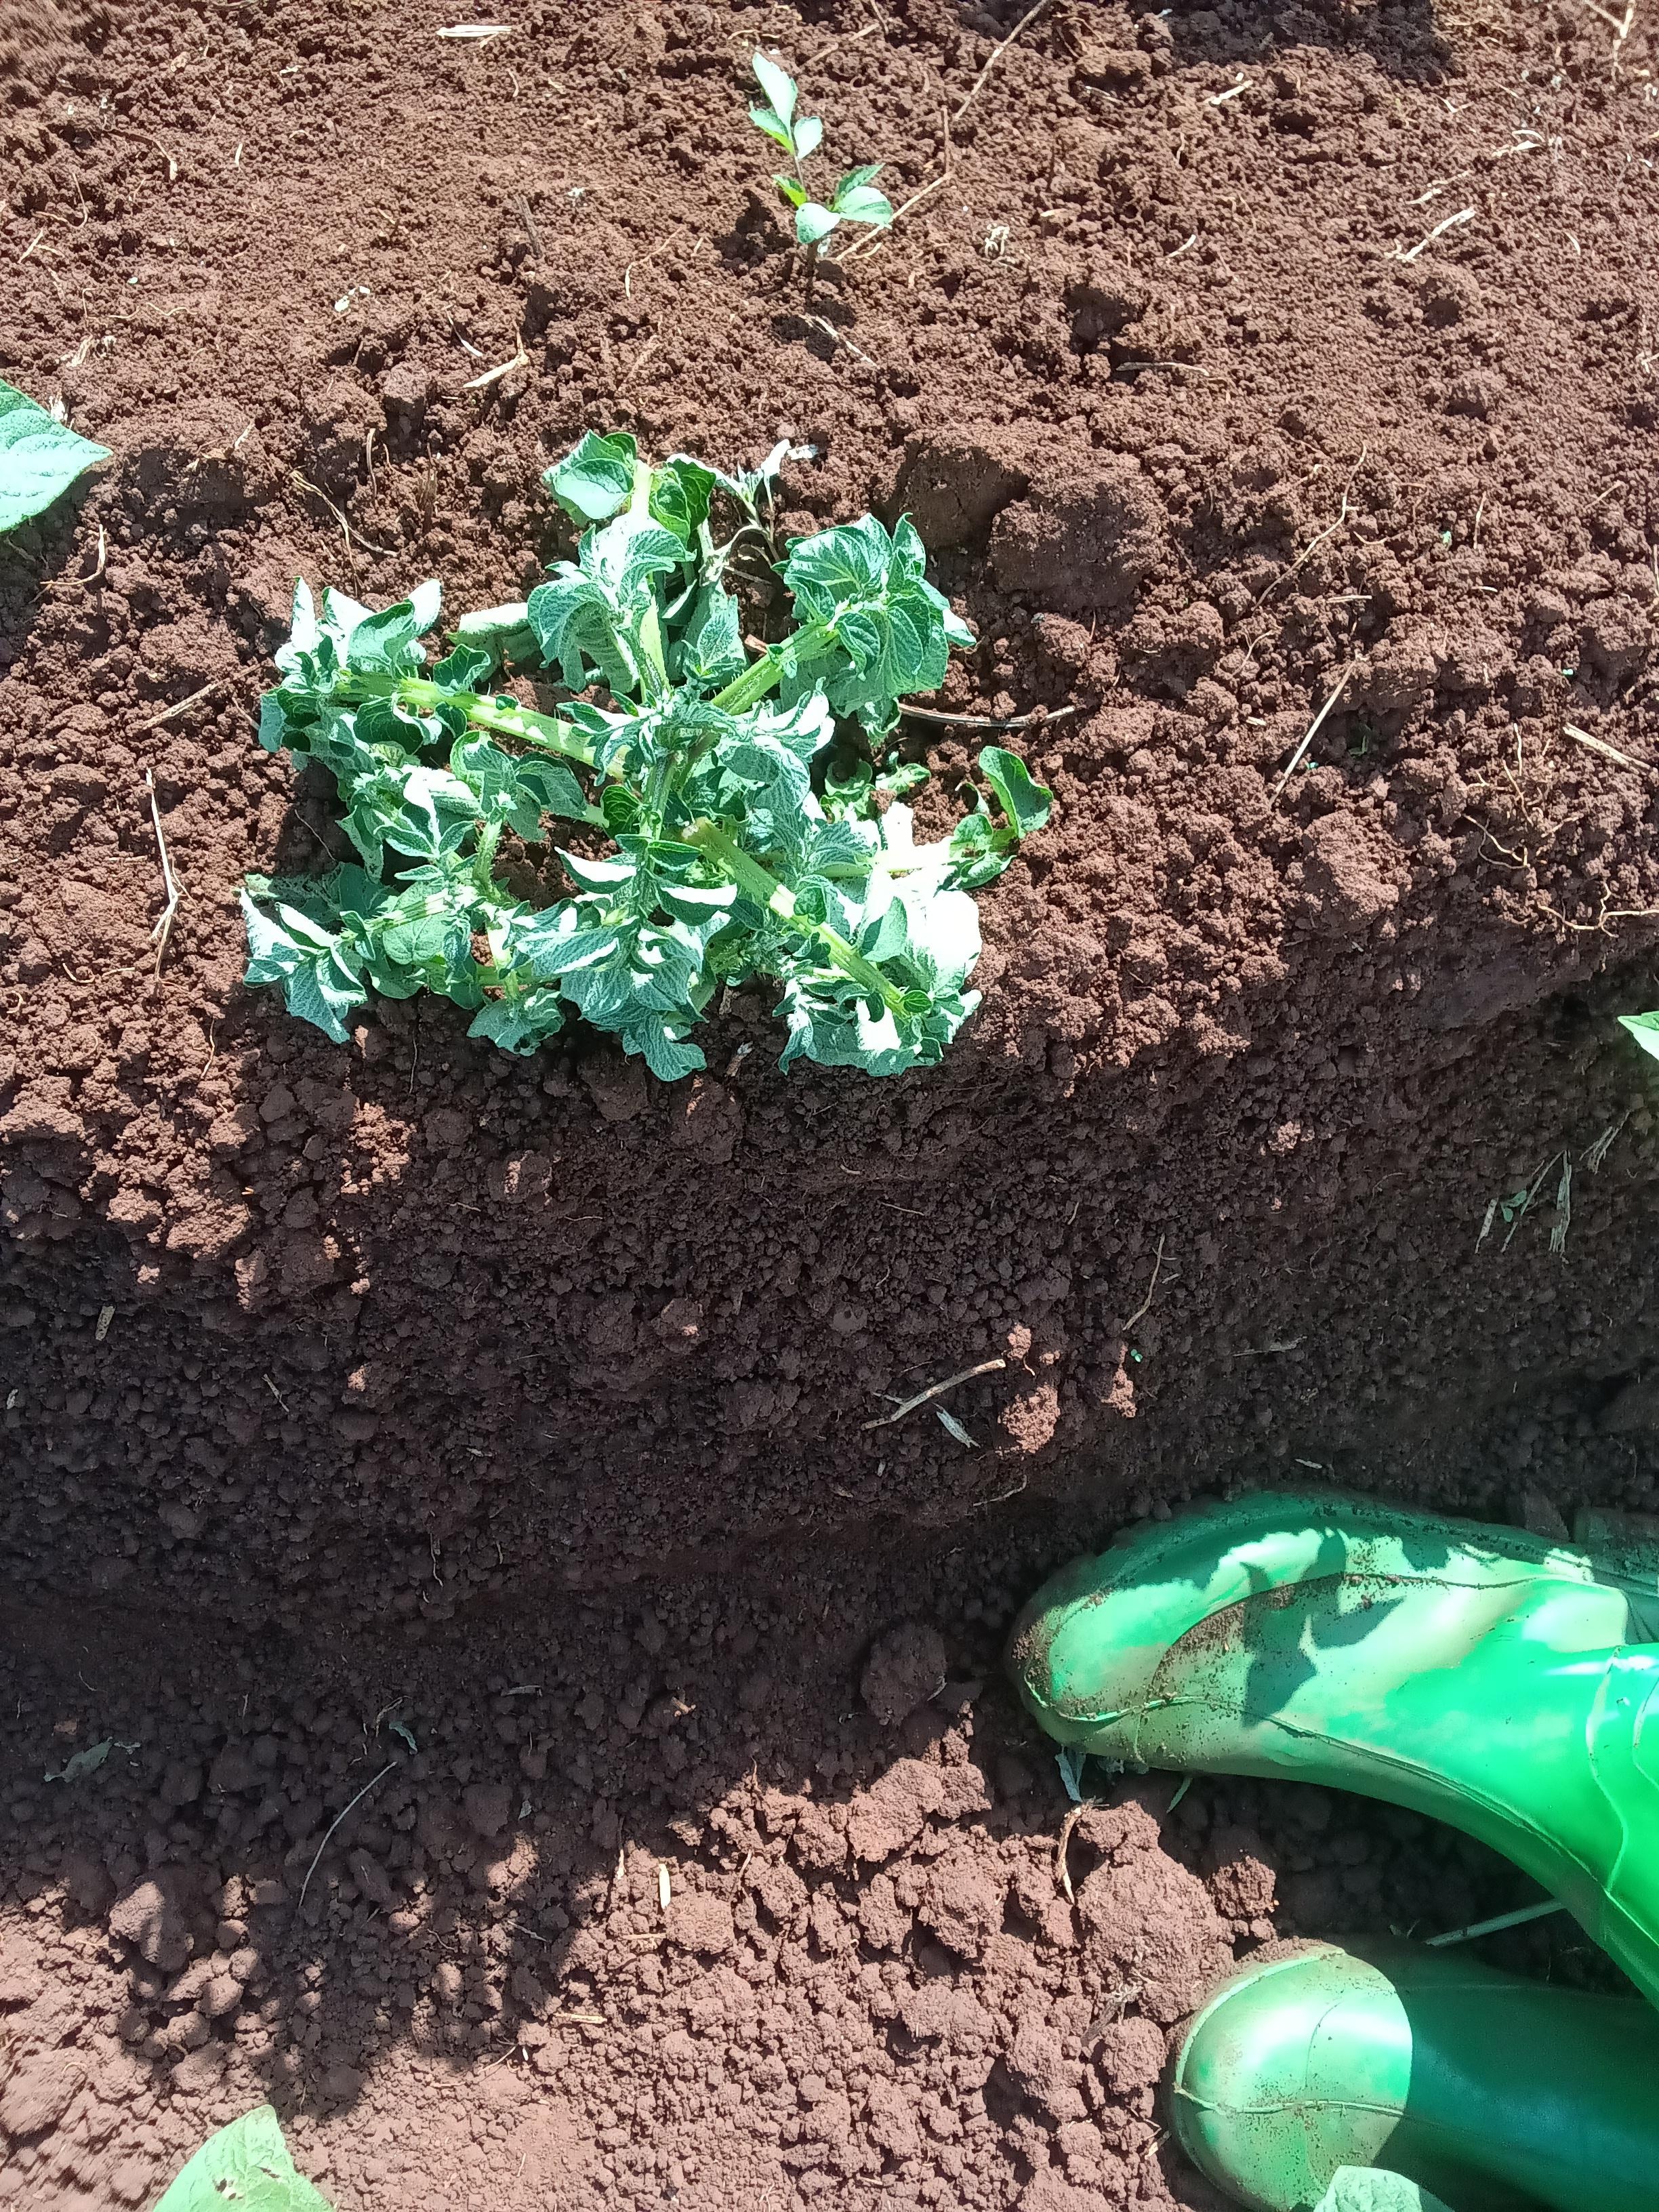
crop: potato
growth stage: vegetative
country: Kenya
